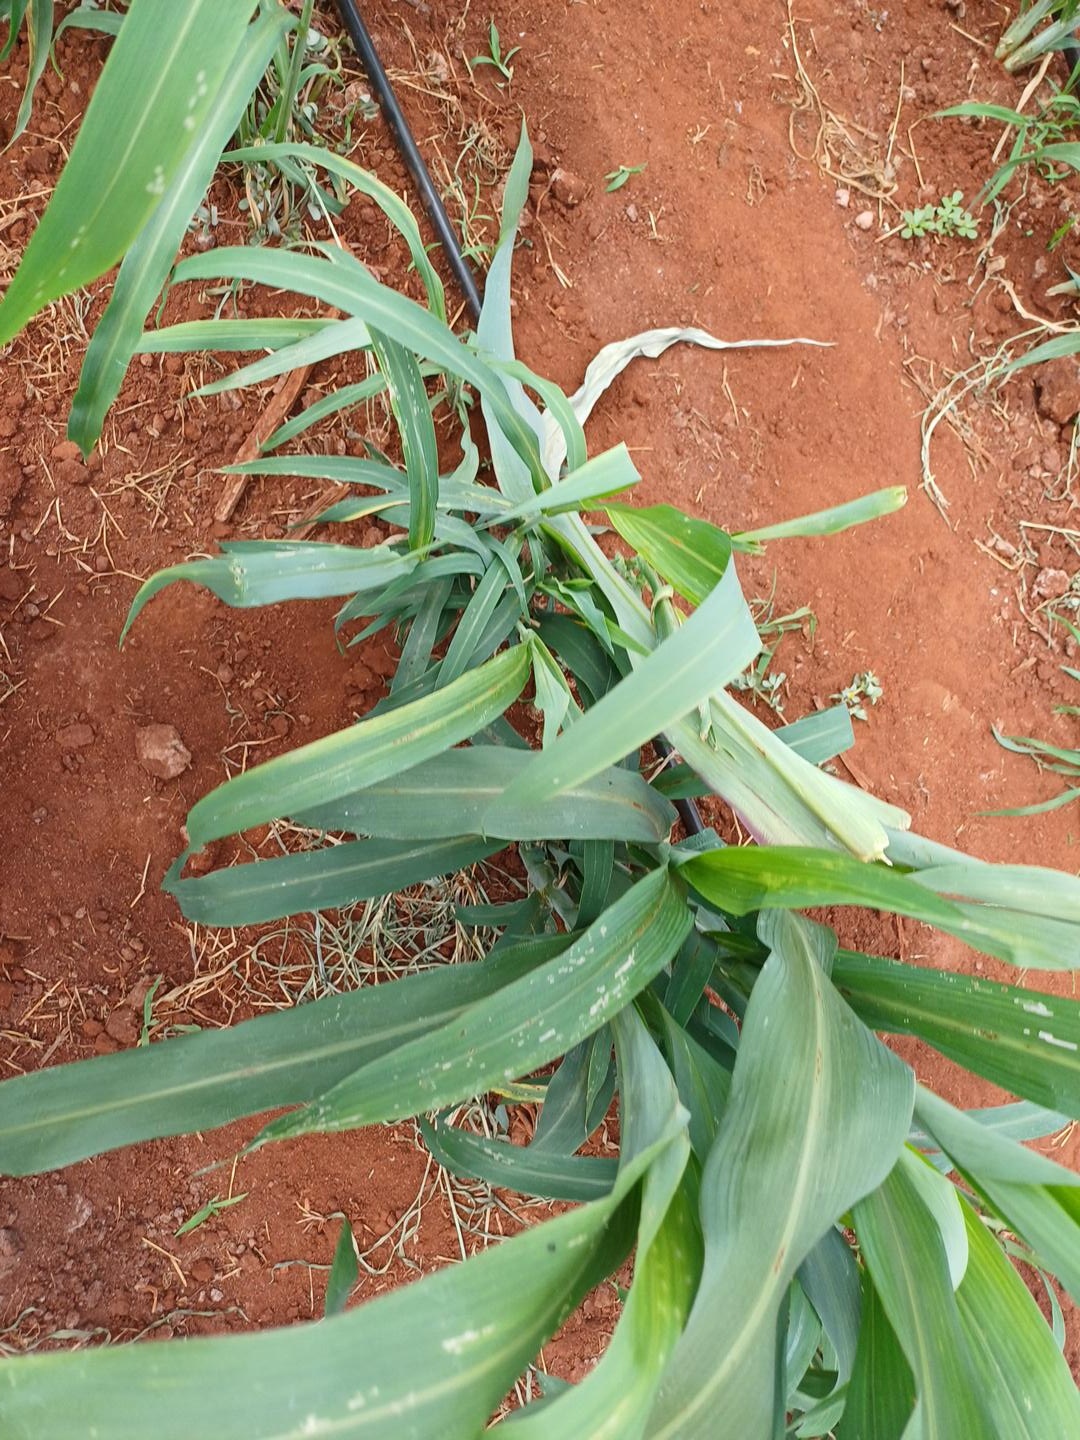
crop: sorghum
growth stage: vegetative
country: Kenya
